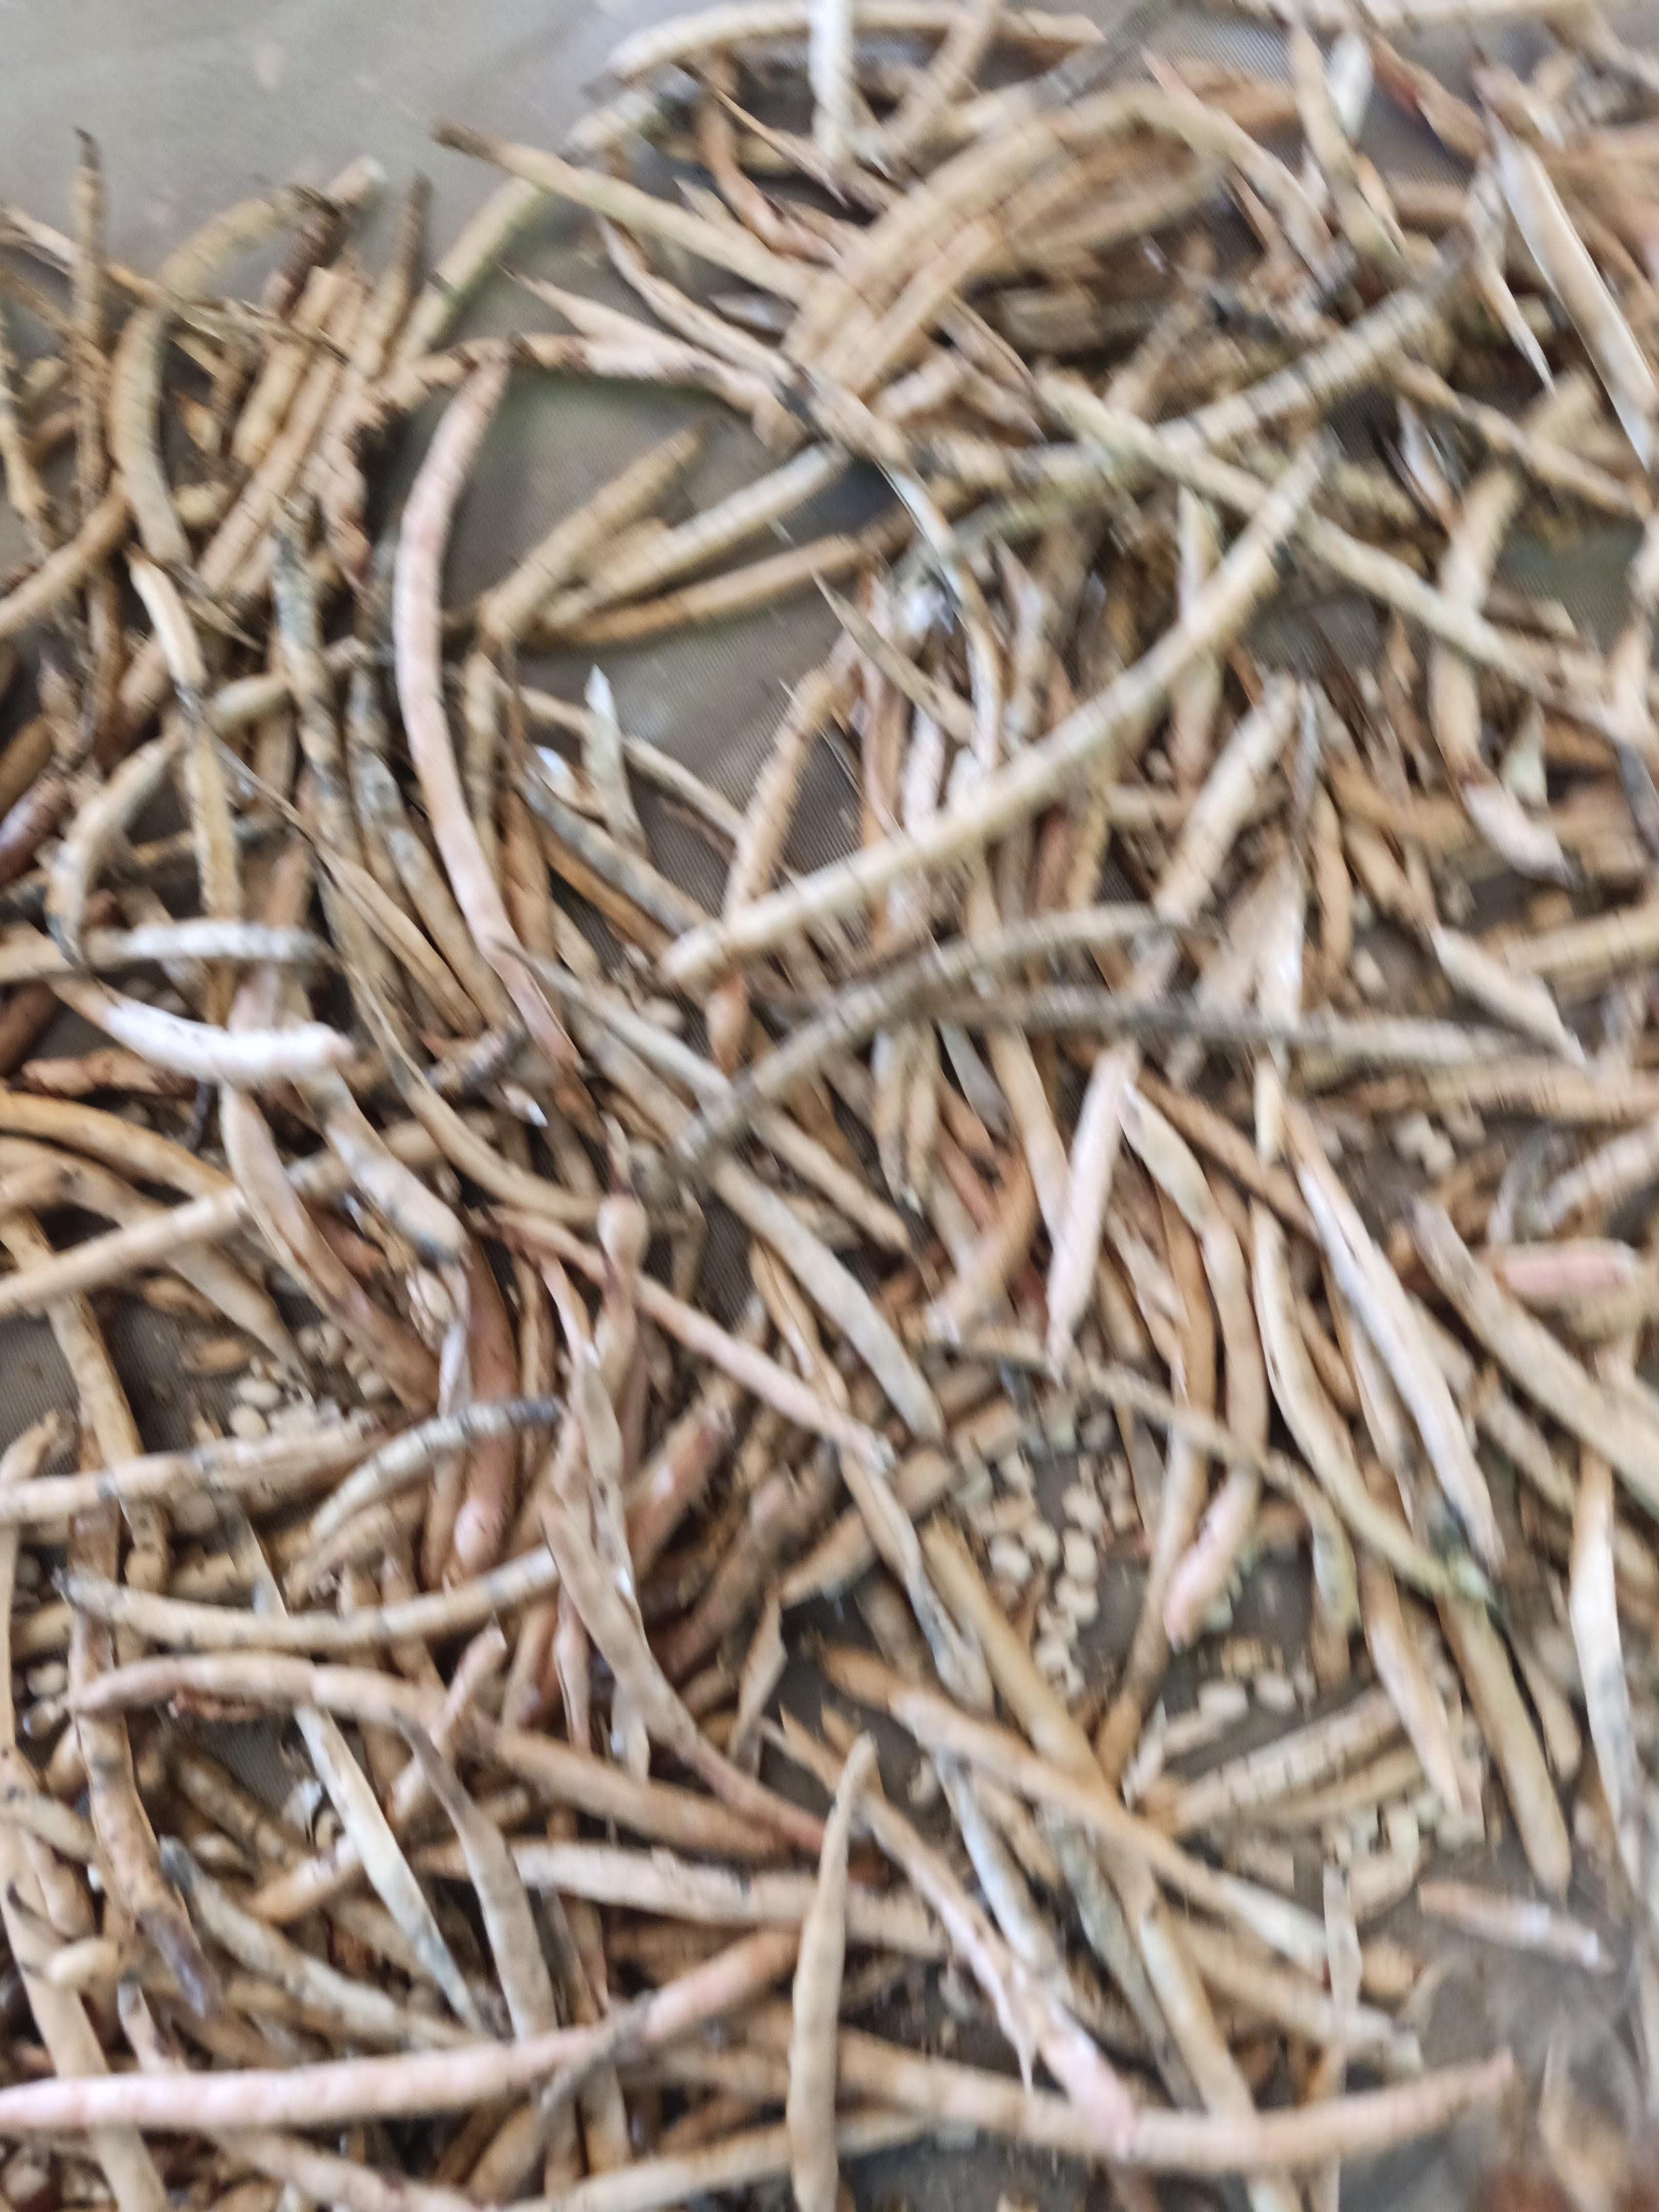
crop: cowpea
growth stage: harvest
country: Nigeria
